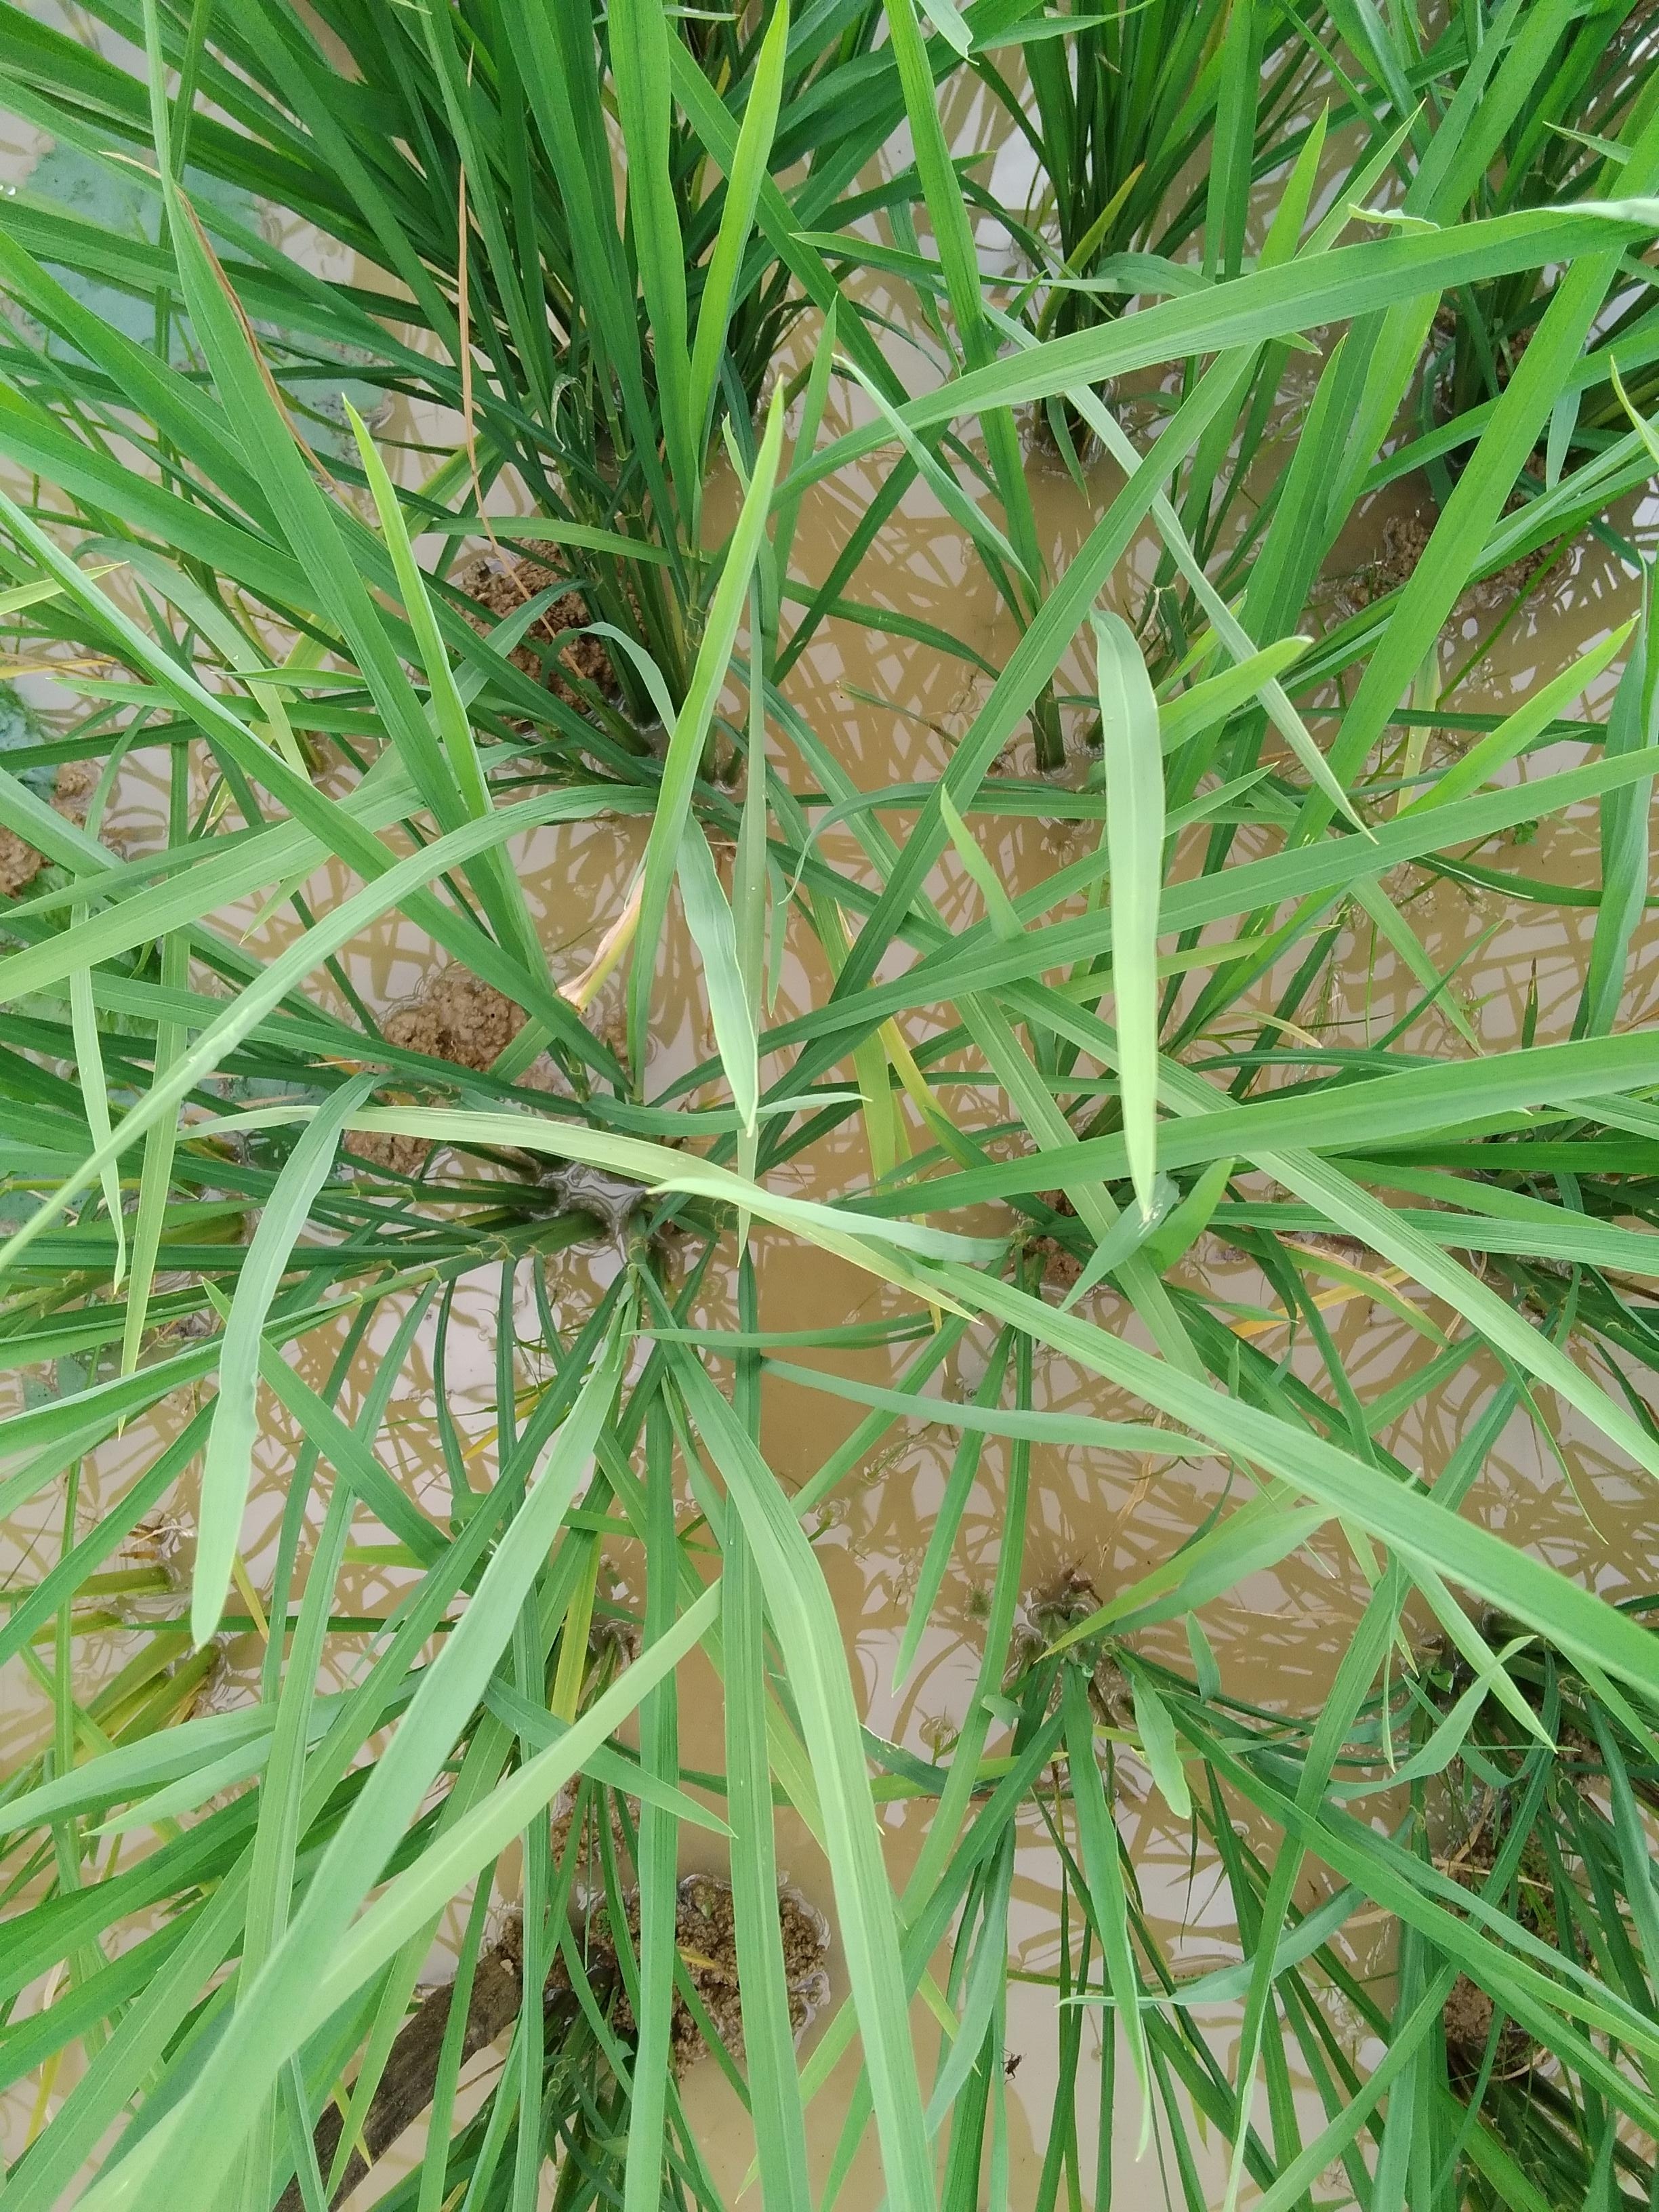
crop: rice
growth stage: vegetative
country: Nigeria
